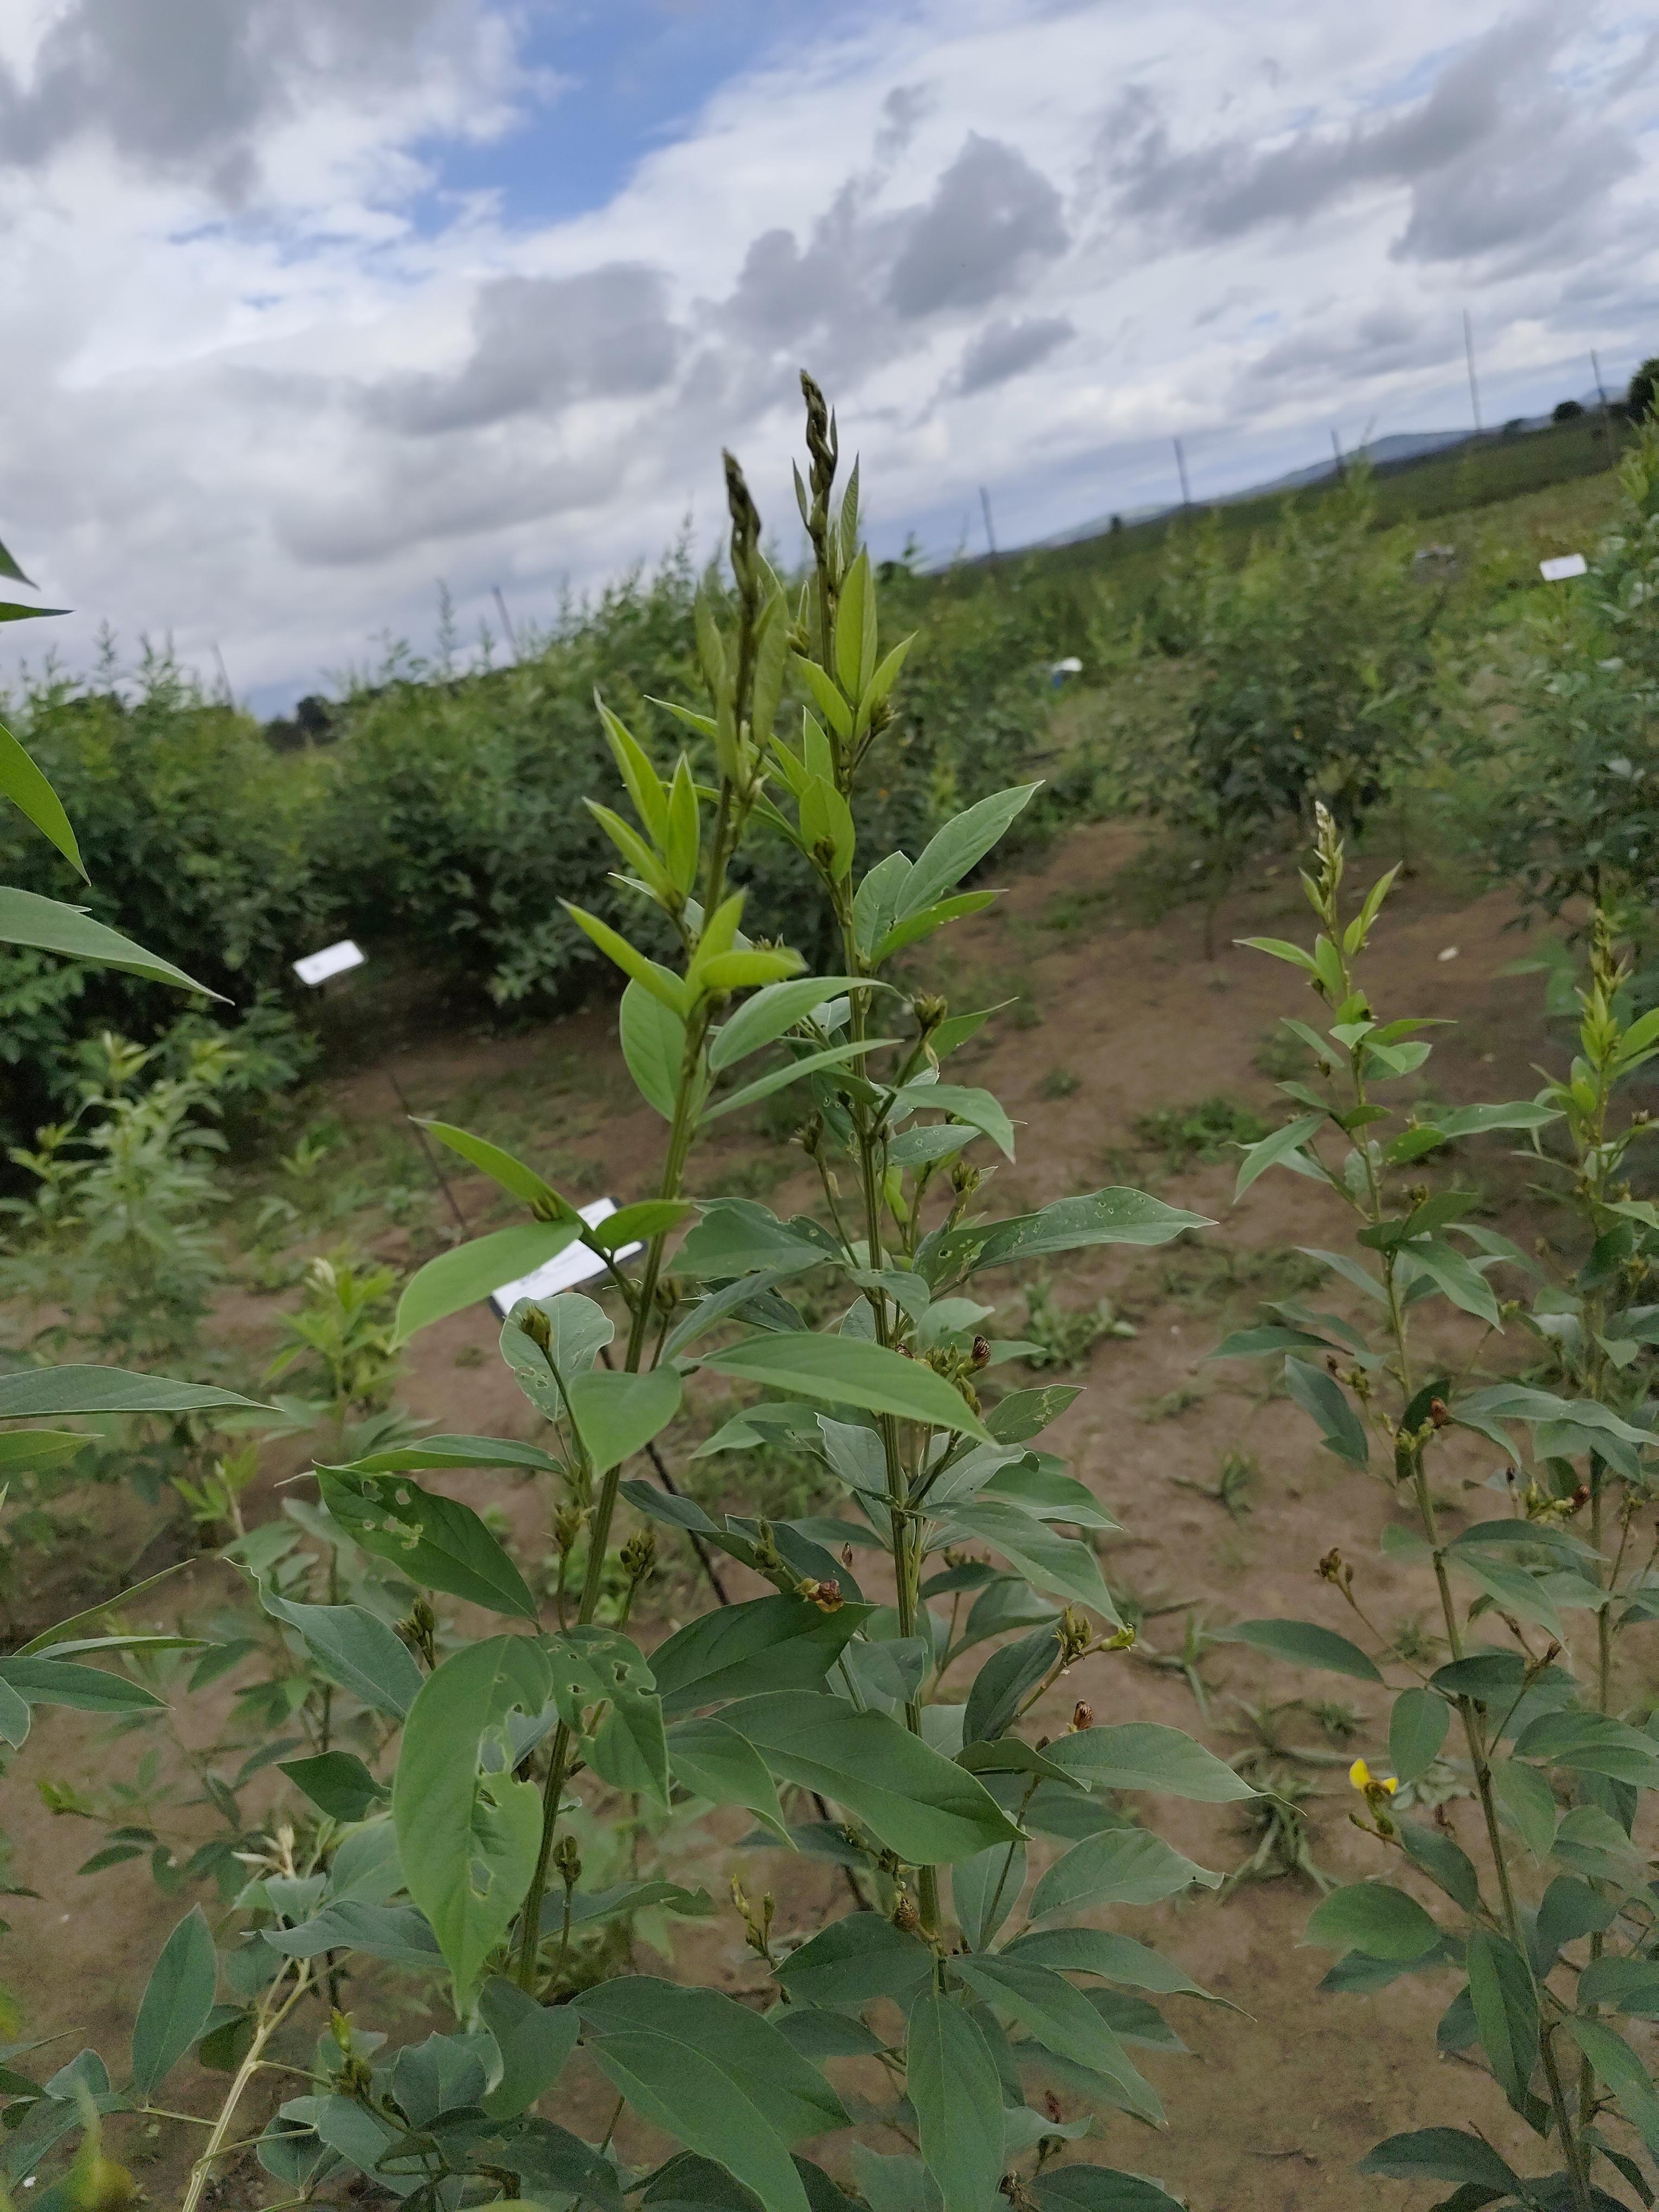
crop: pigeonpea
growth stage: flowering
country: Tanzania
